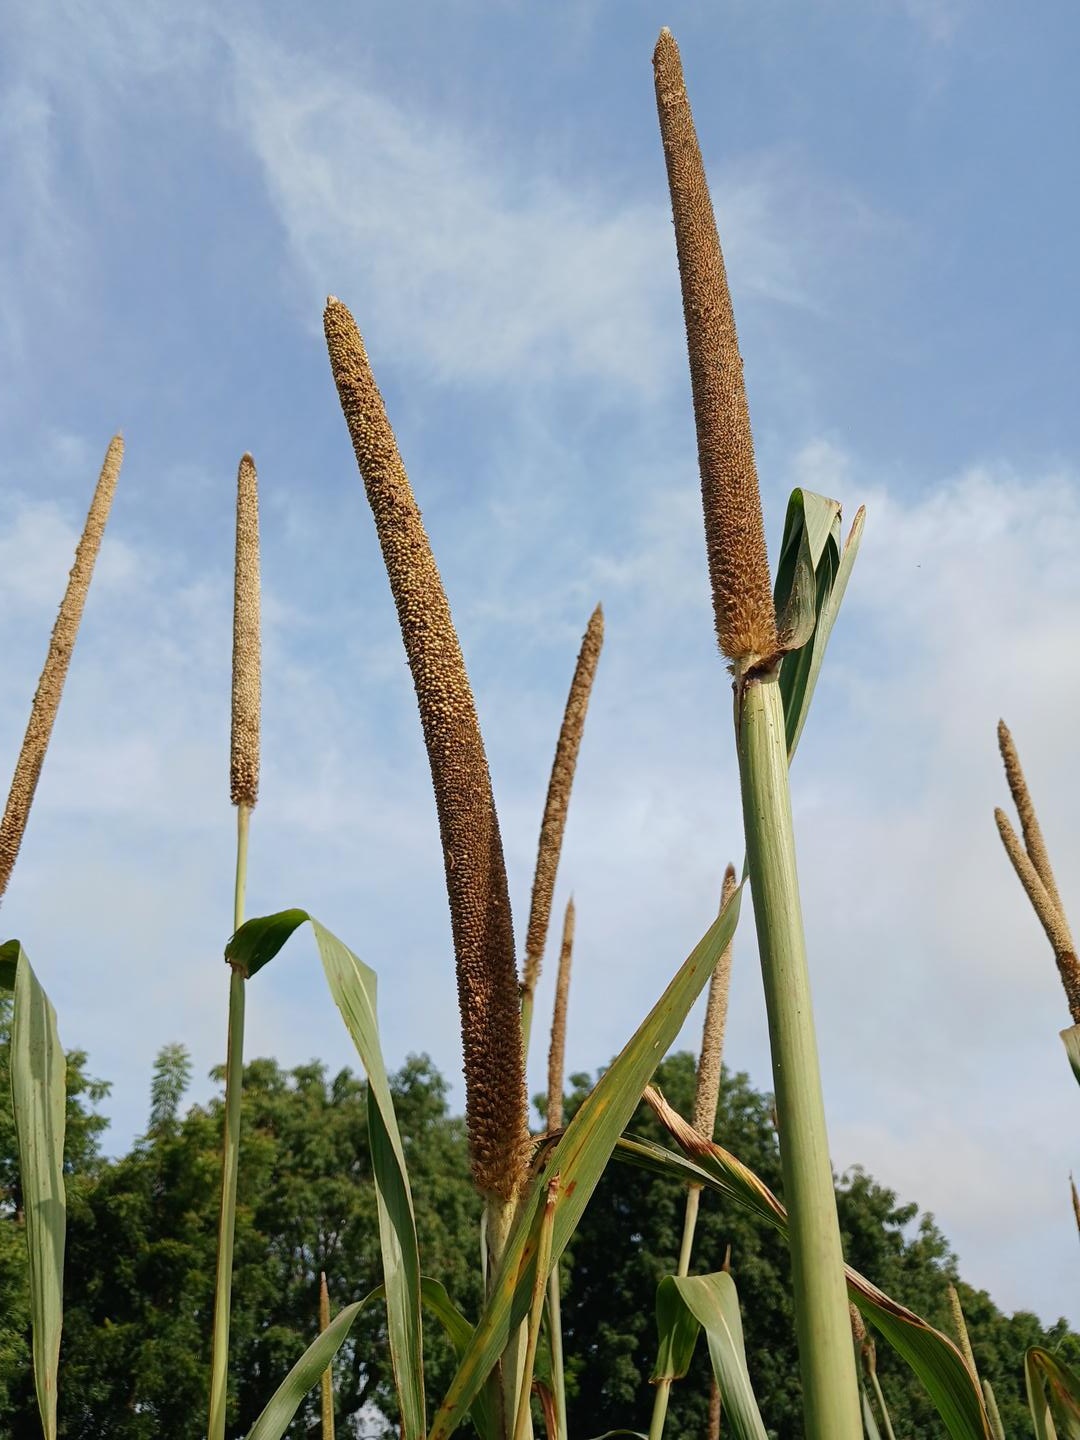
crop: pearl millet
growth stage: maturity
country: Senegal
